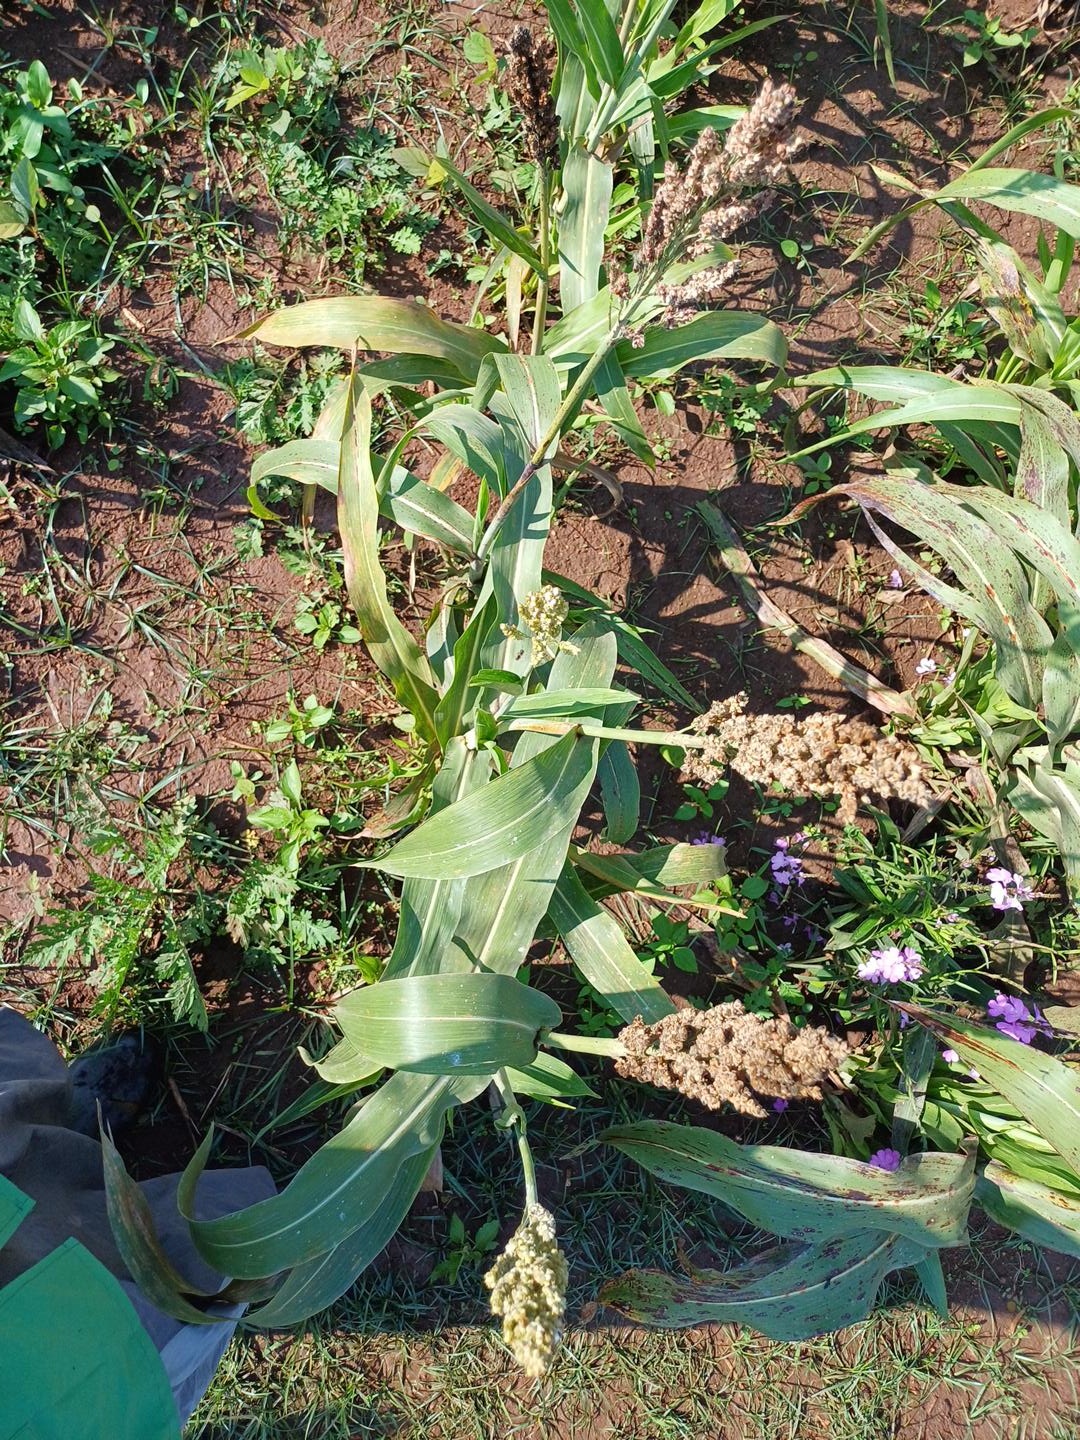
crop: sorghum
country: Kenya
